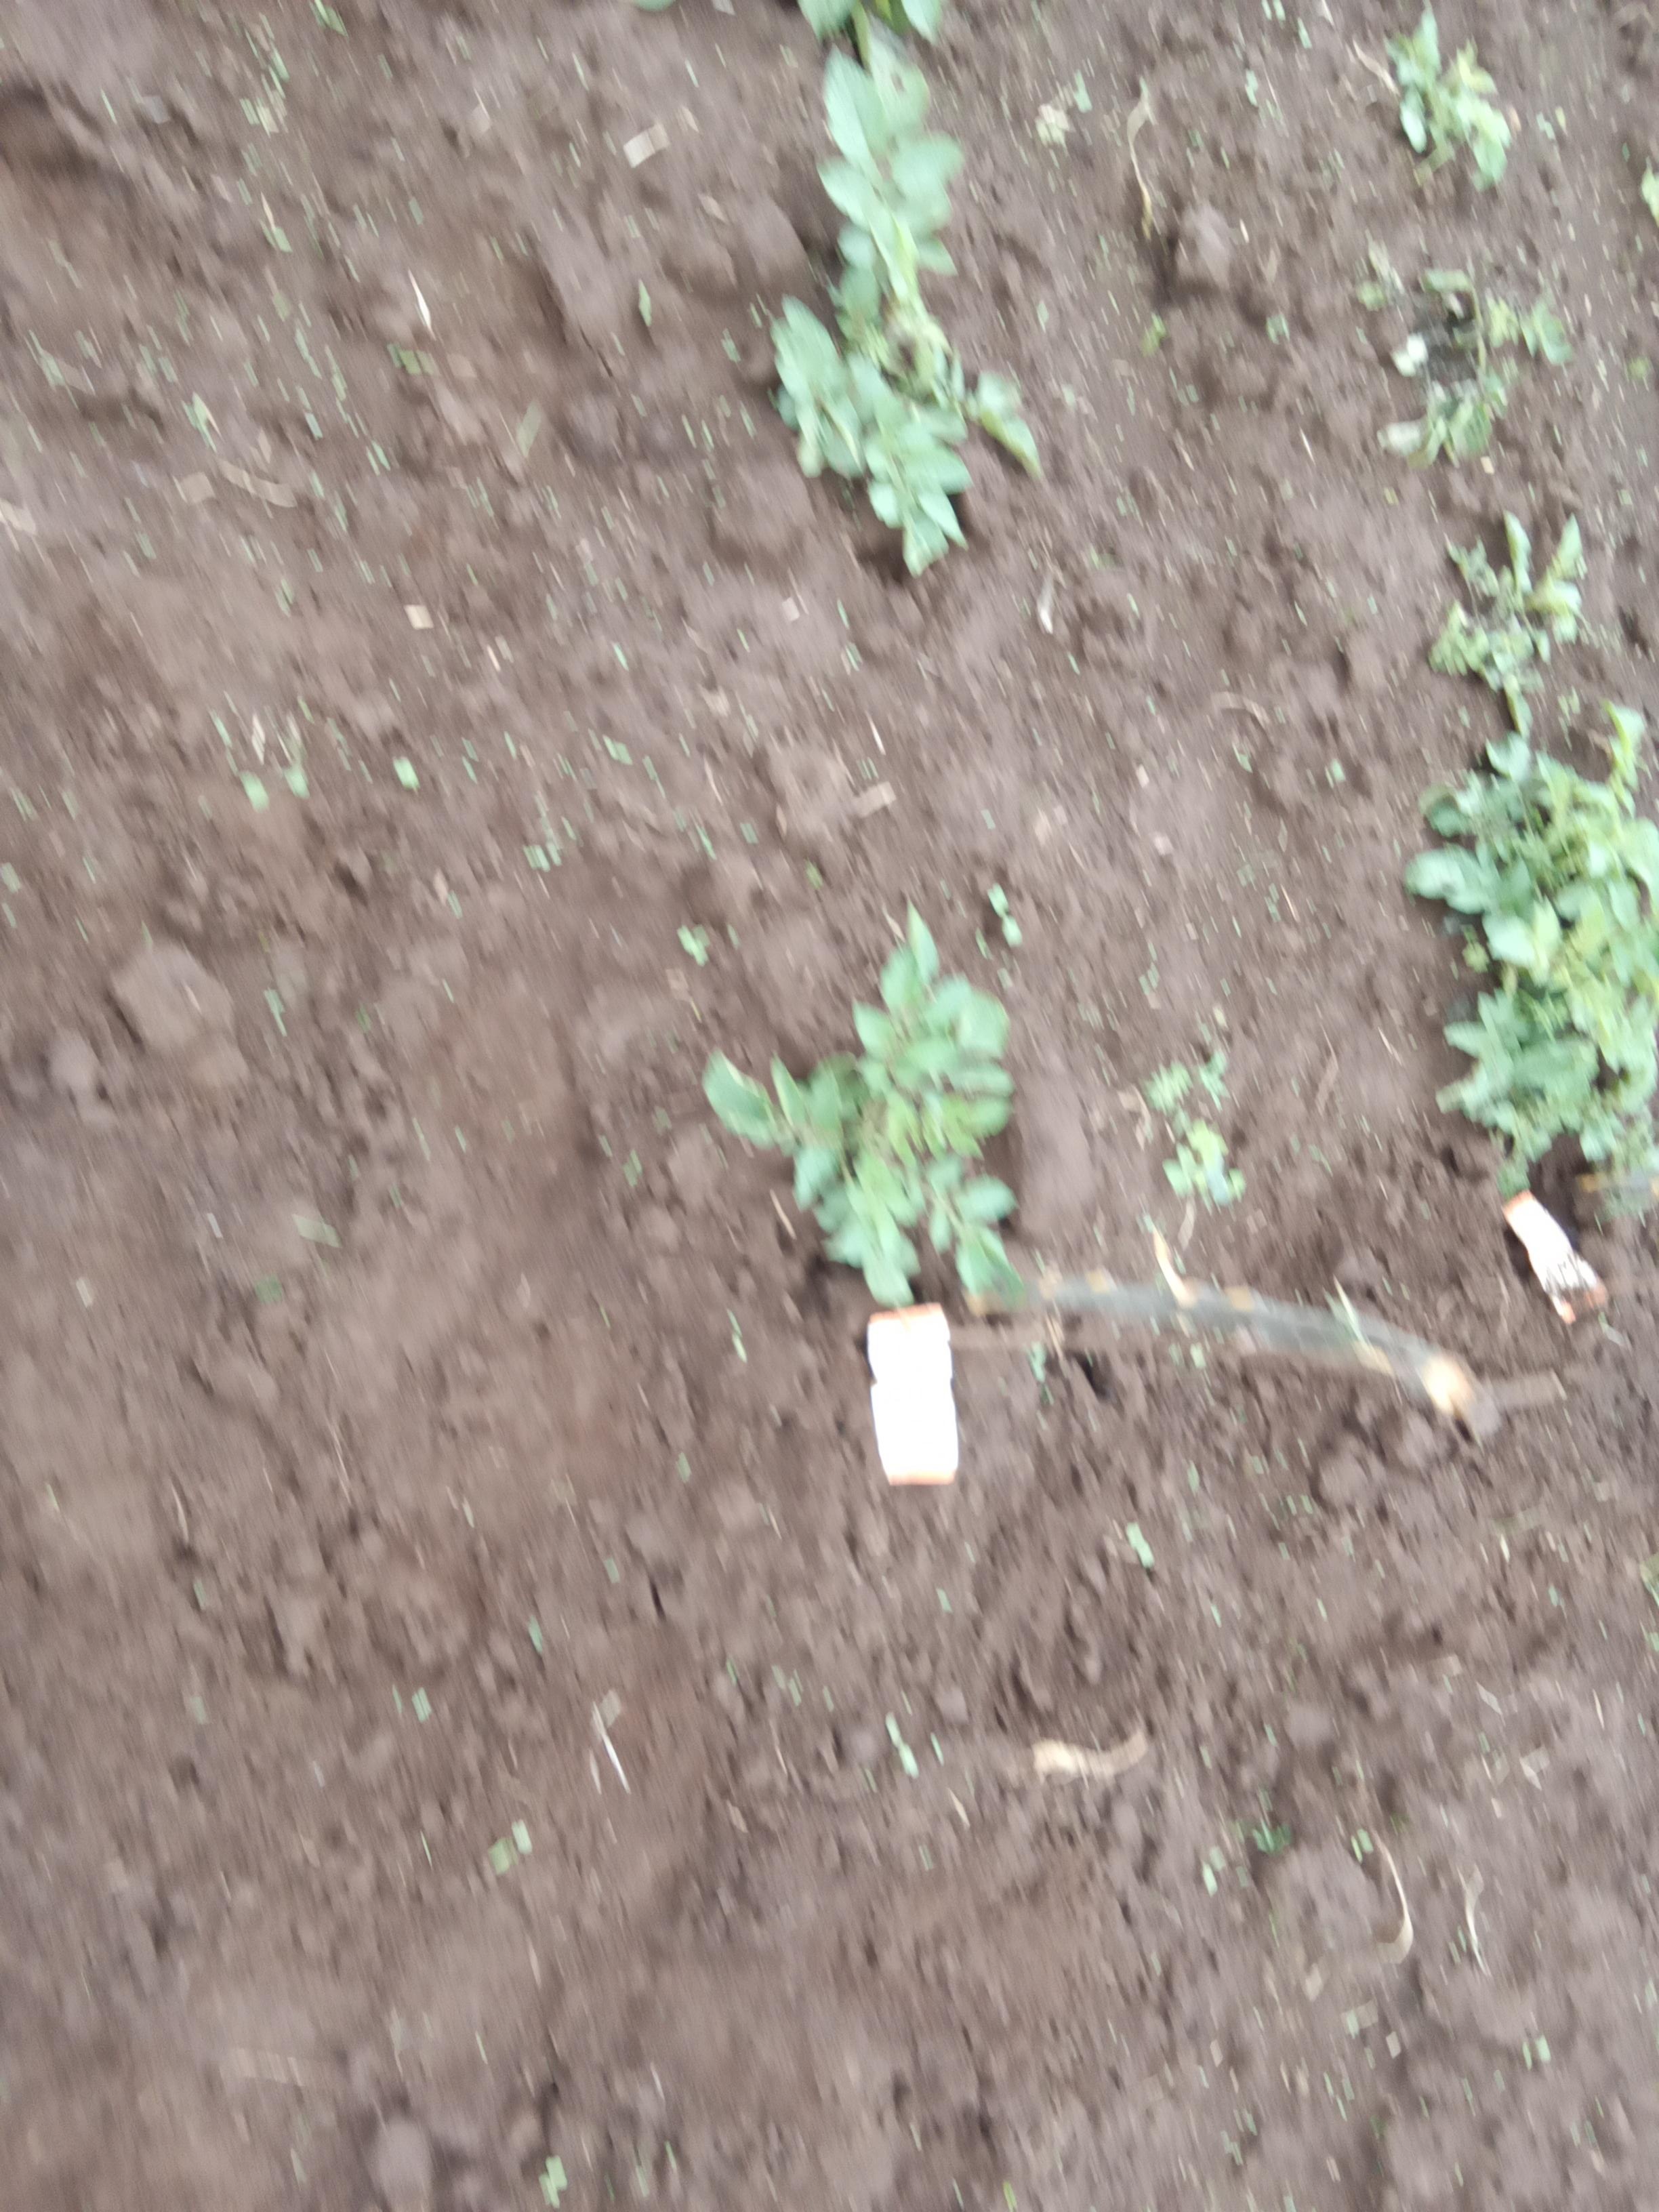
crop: potato
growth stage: emergence
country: Kenya
